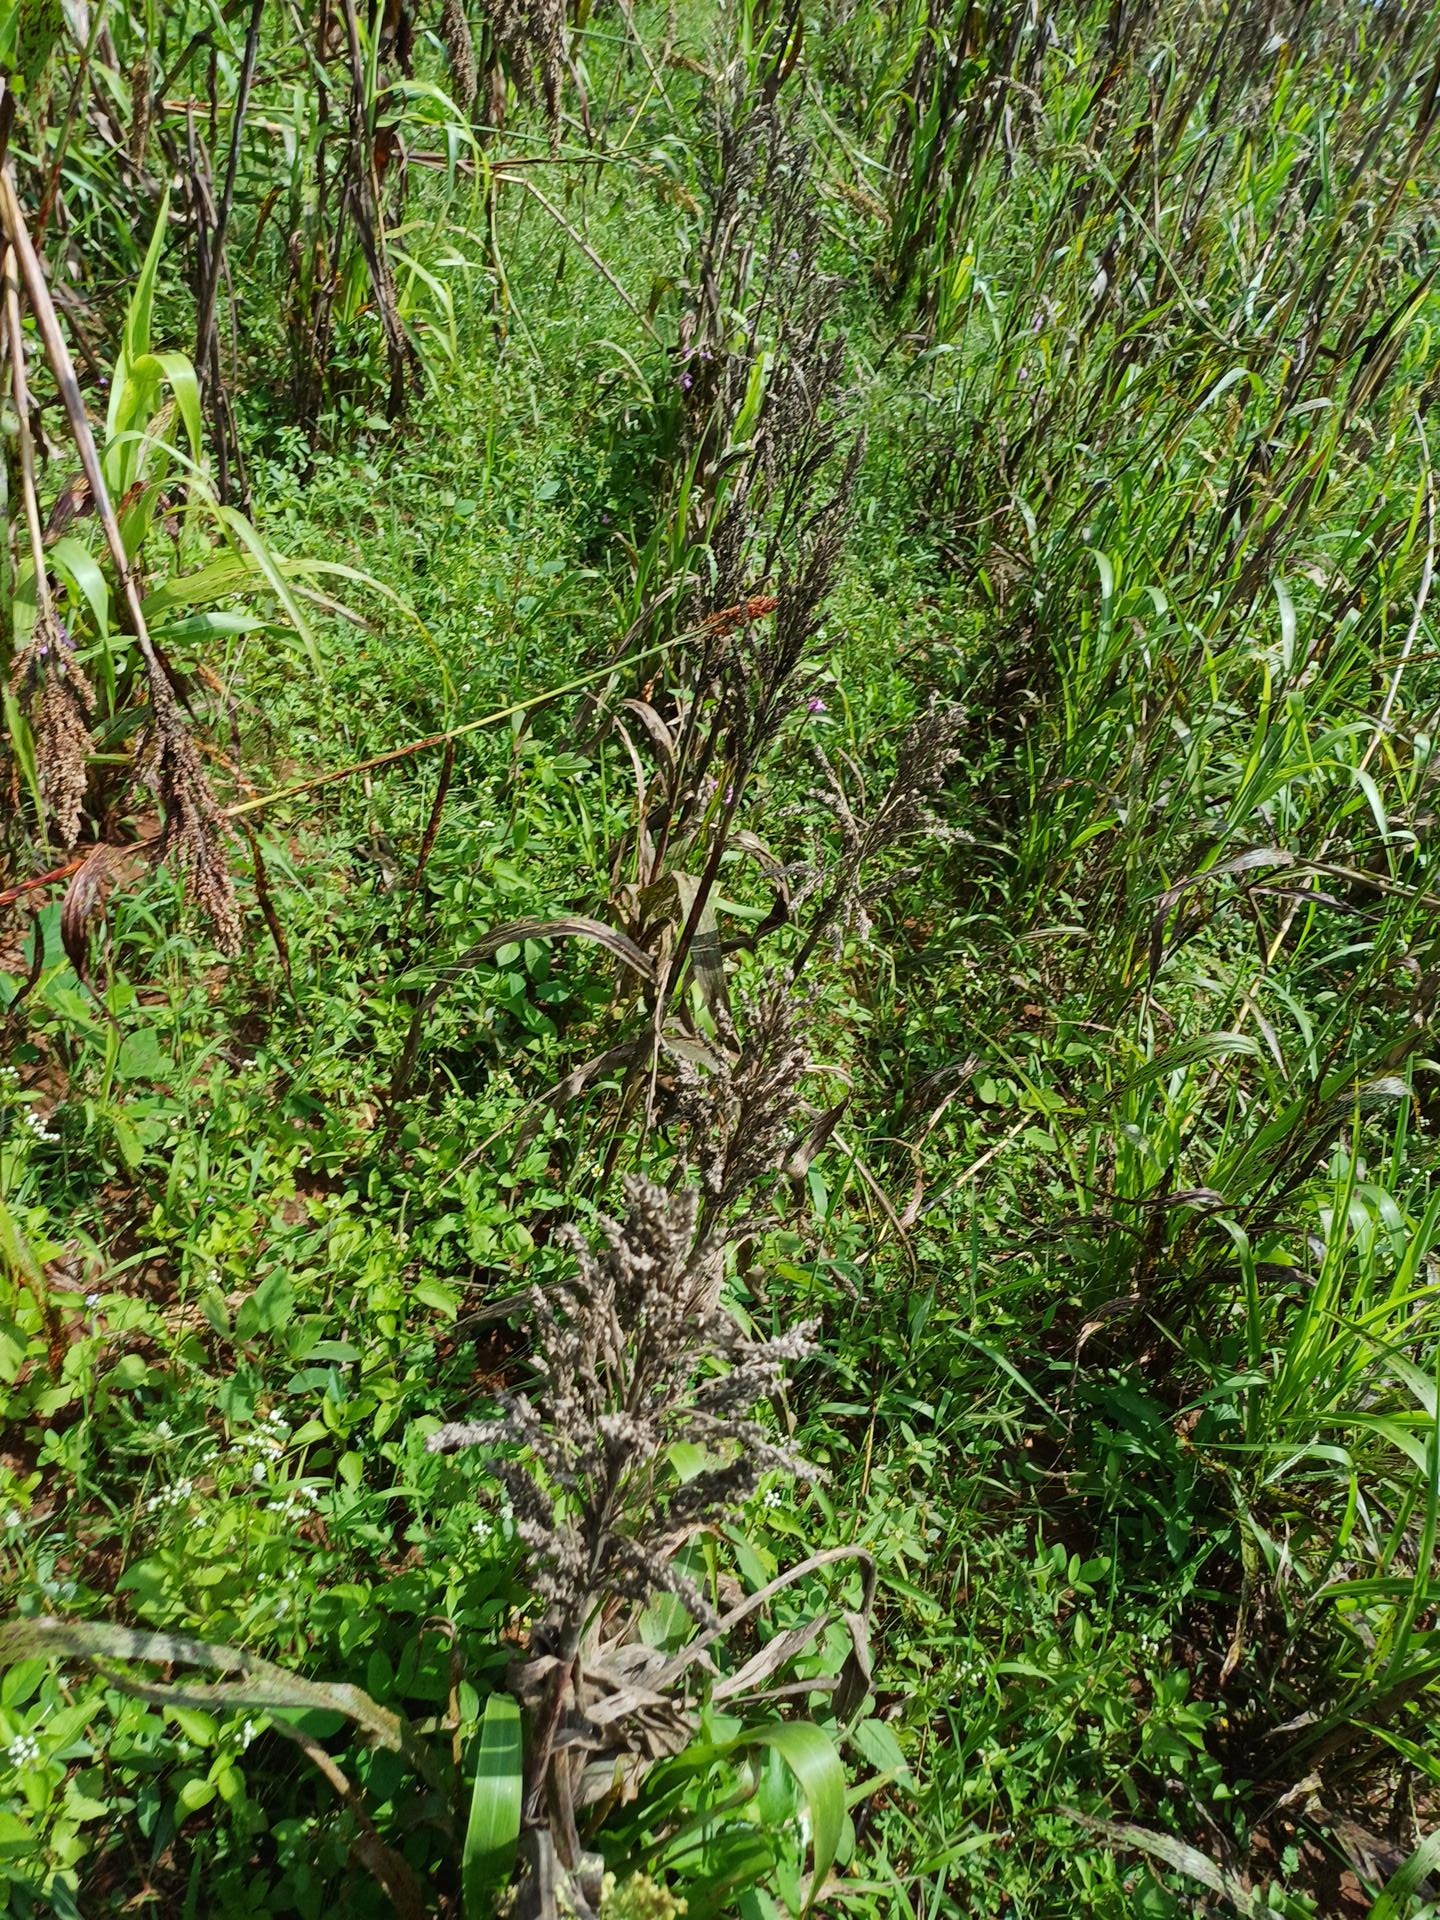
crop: sorghum
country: Kenya
